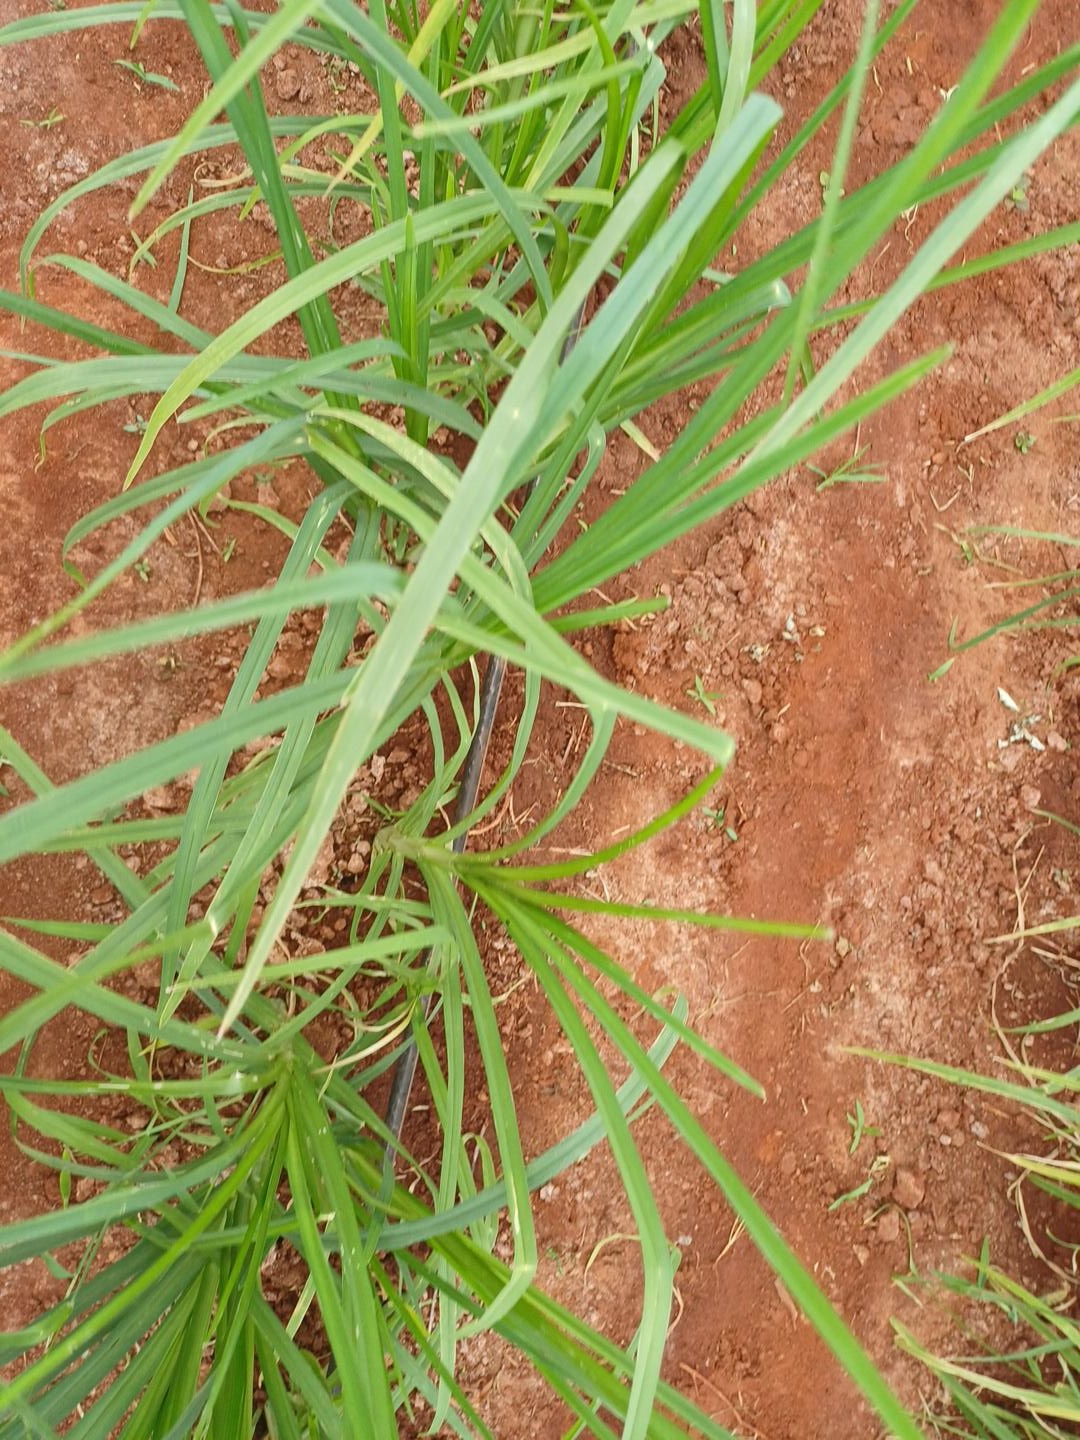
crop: finger millet
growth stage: vegetative
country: Kenya
